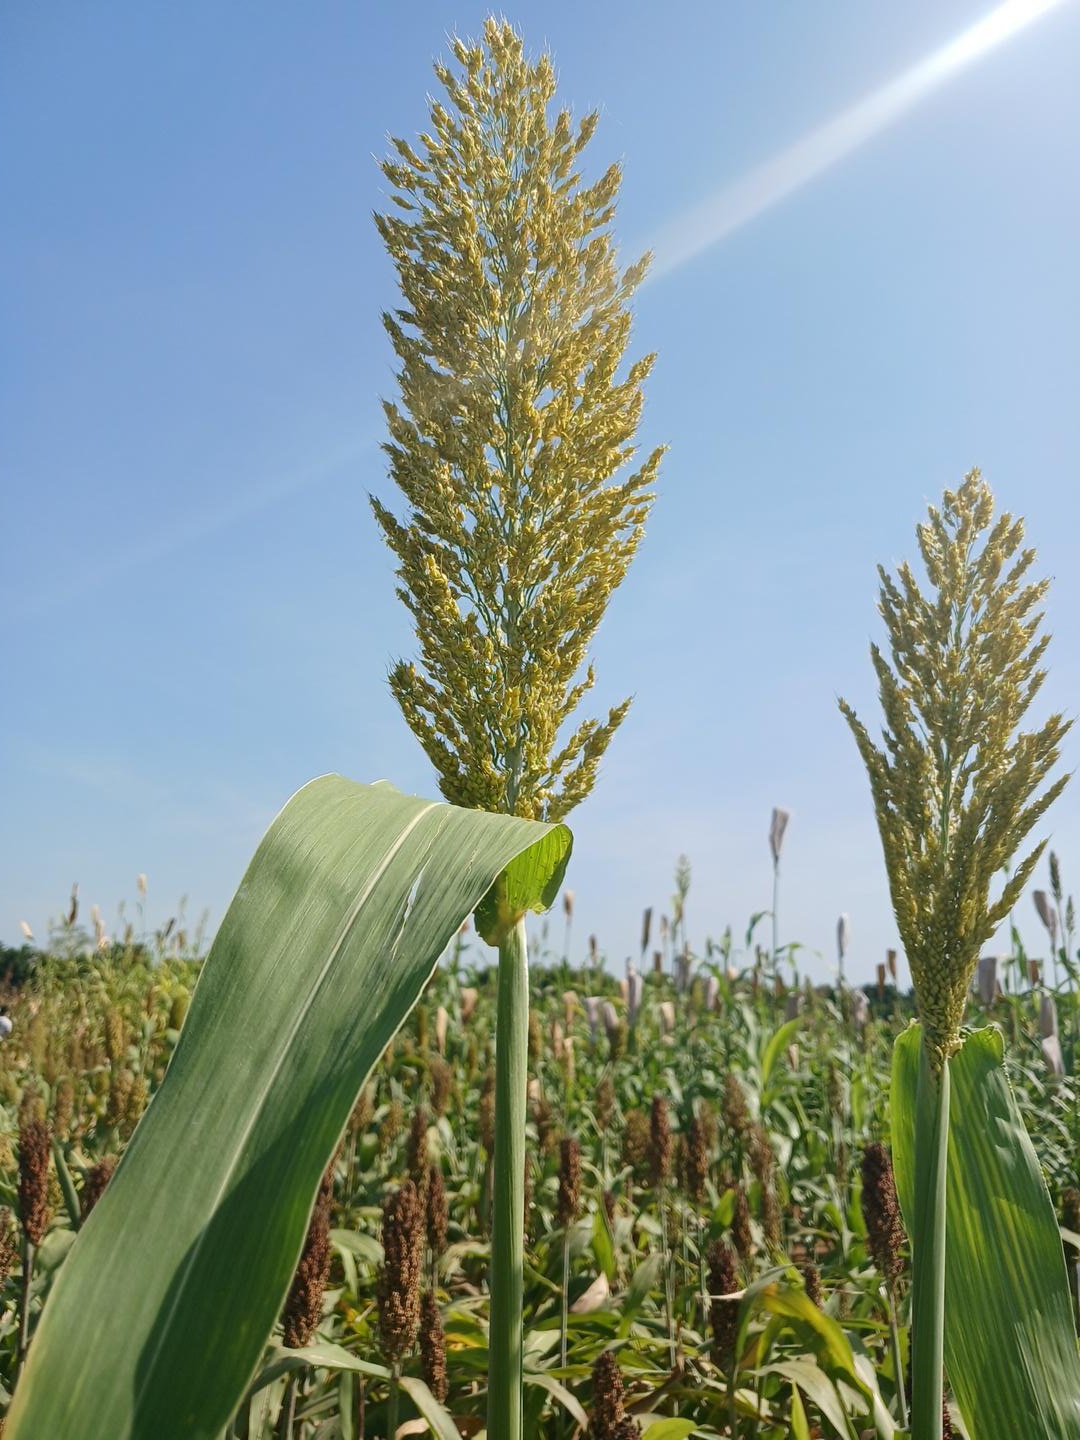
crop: sorghum
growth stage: flowering
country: Senegal
